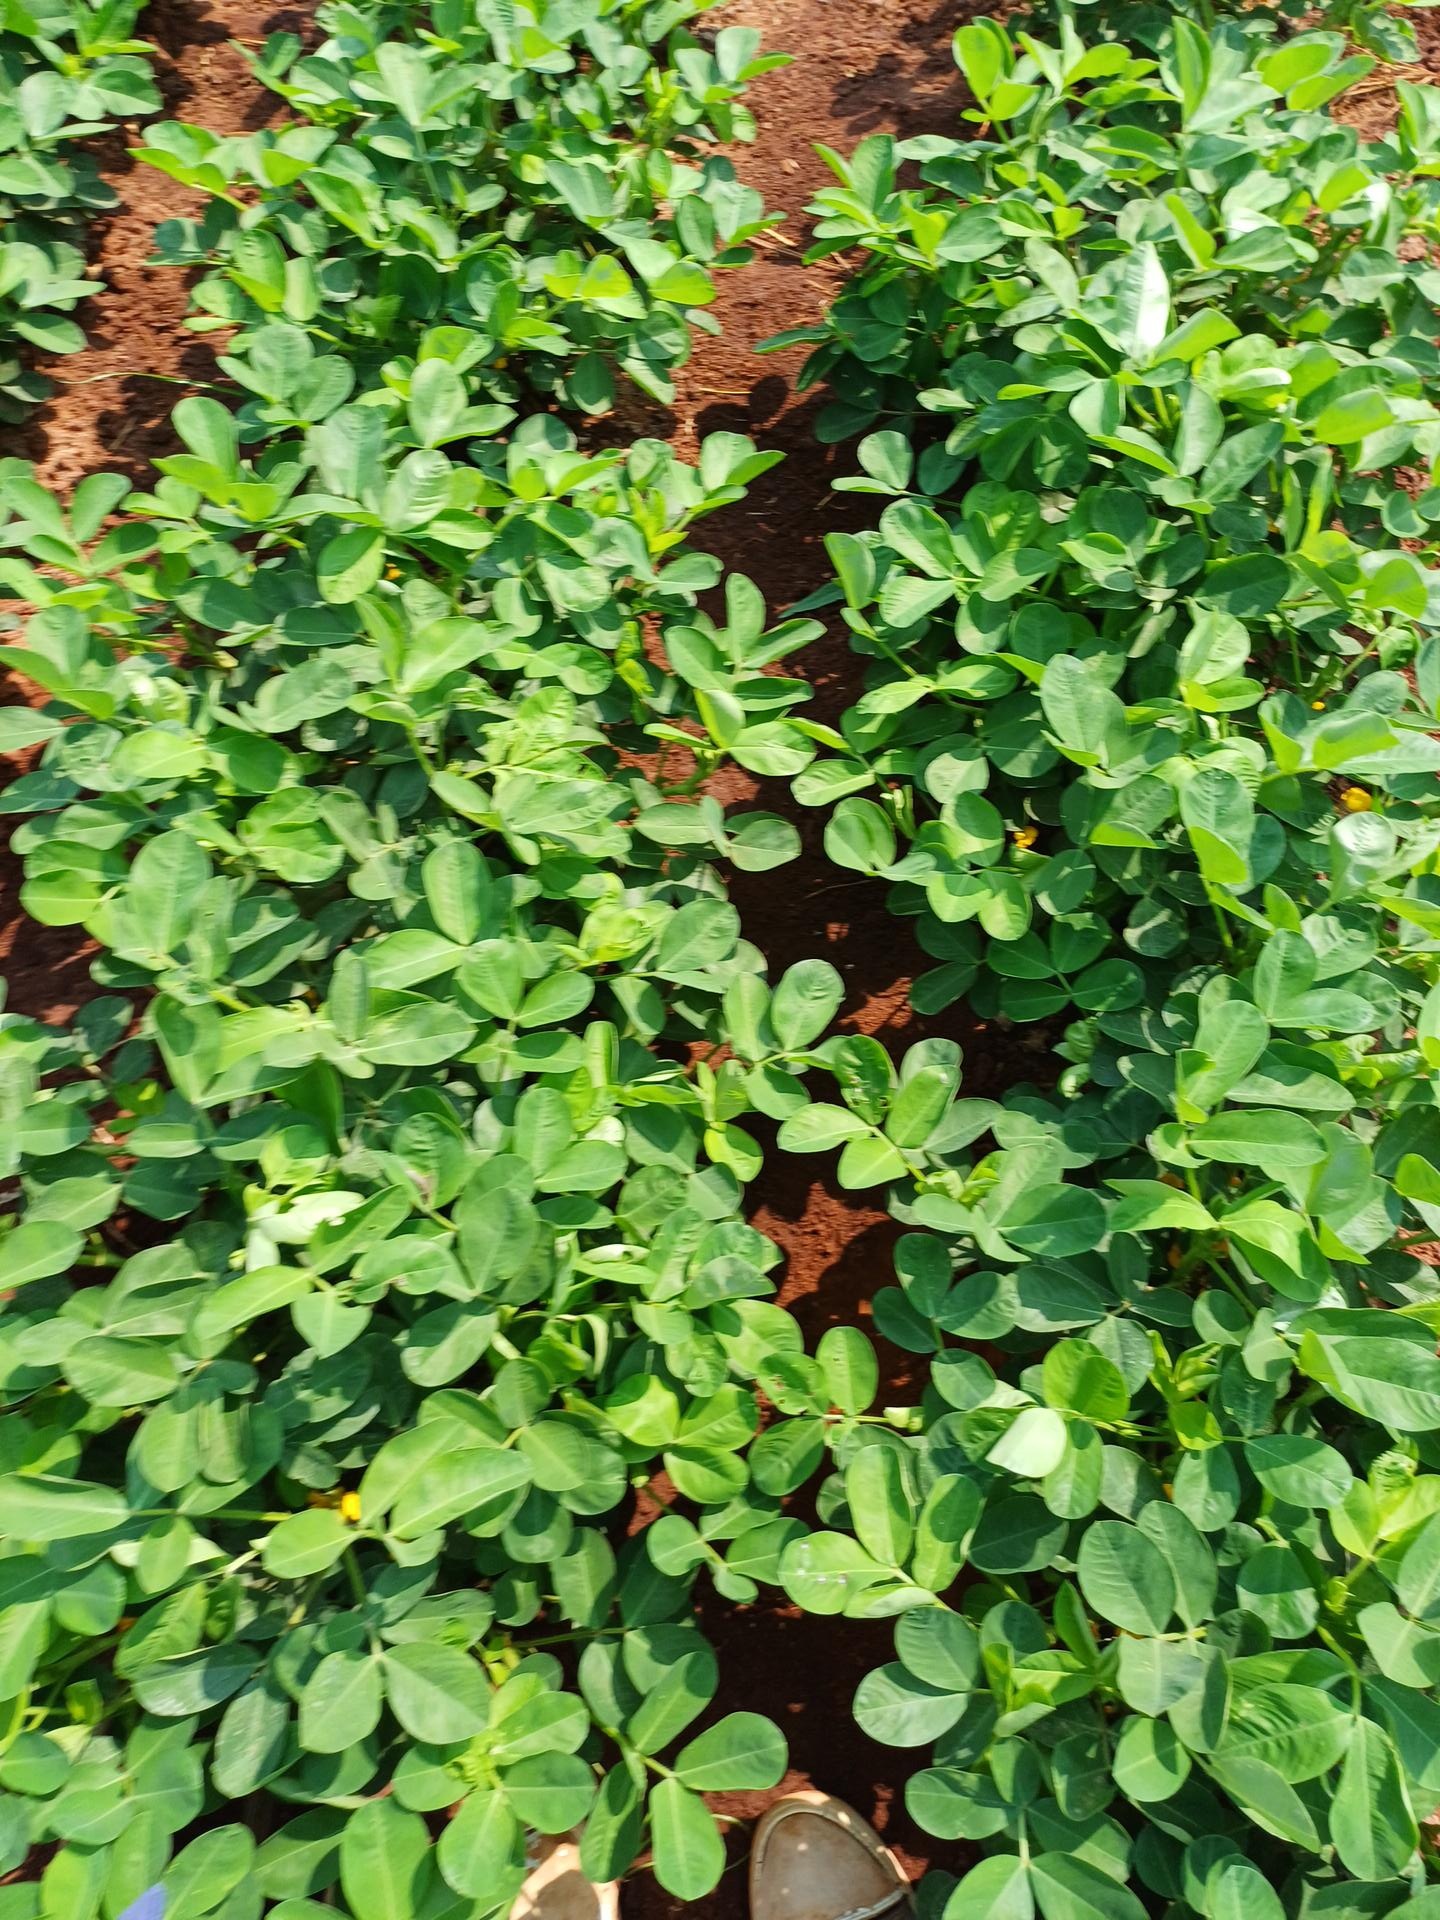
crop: groundnut
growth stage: flowering
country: Kenya
